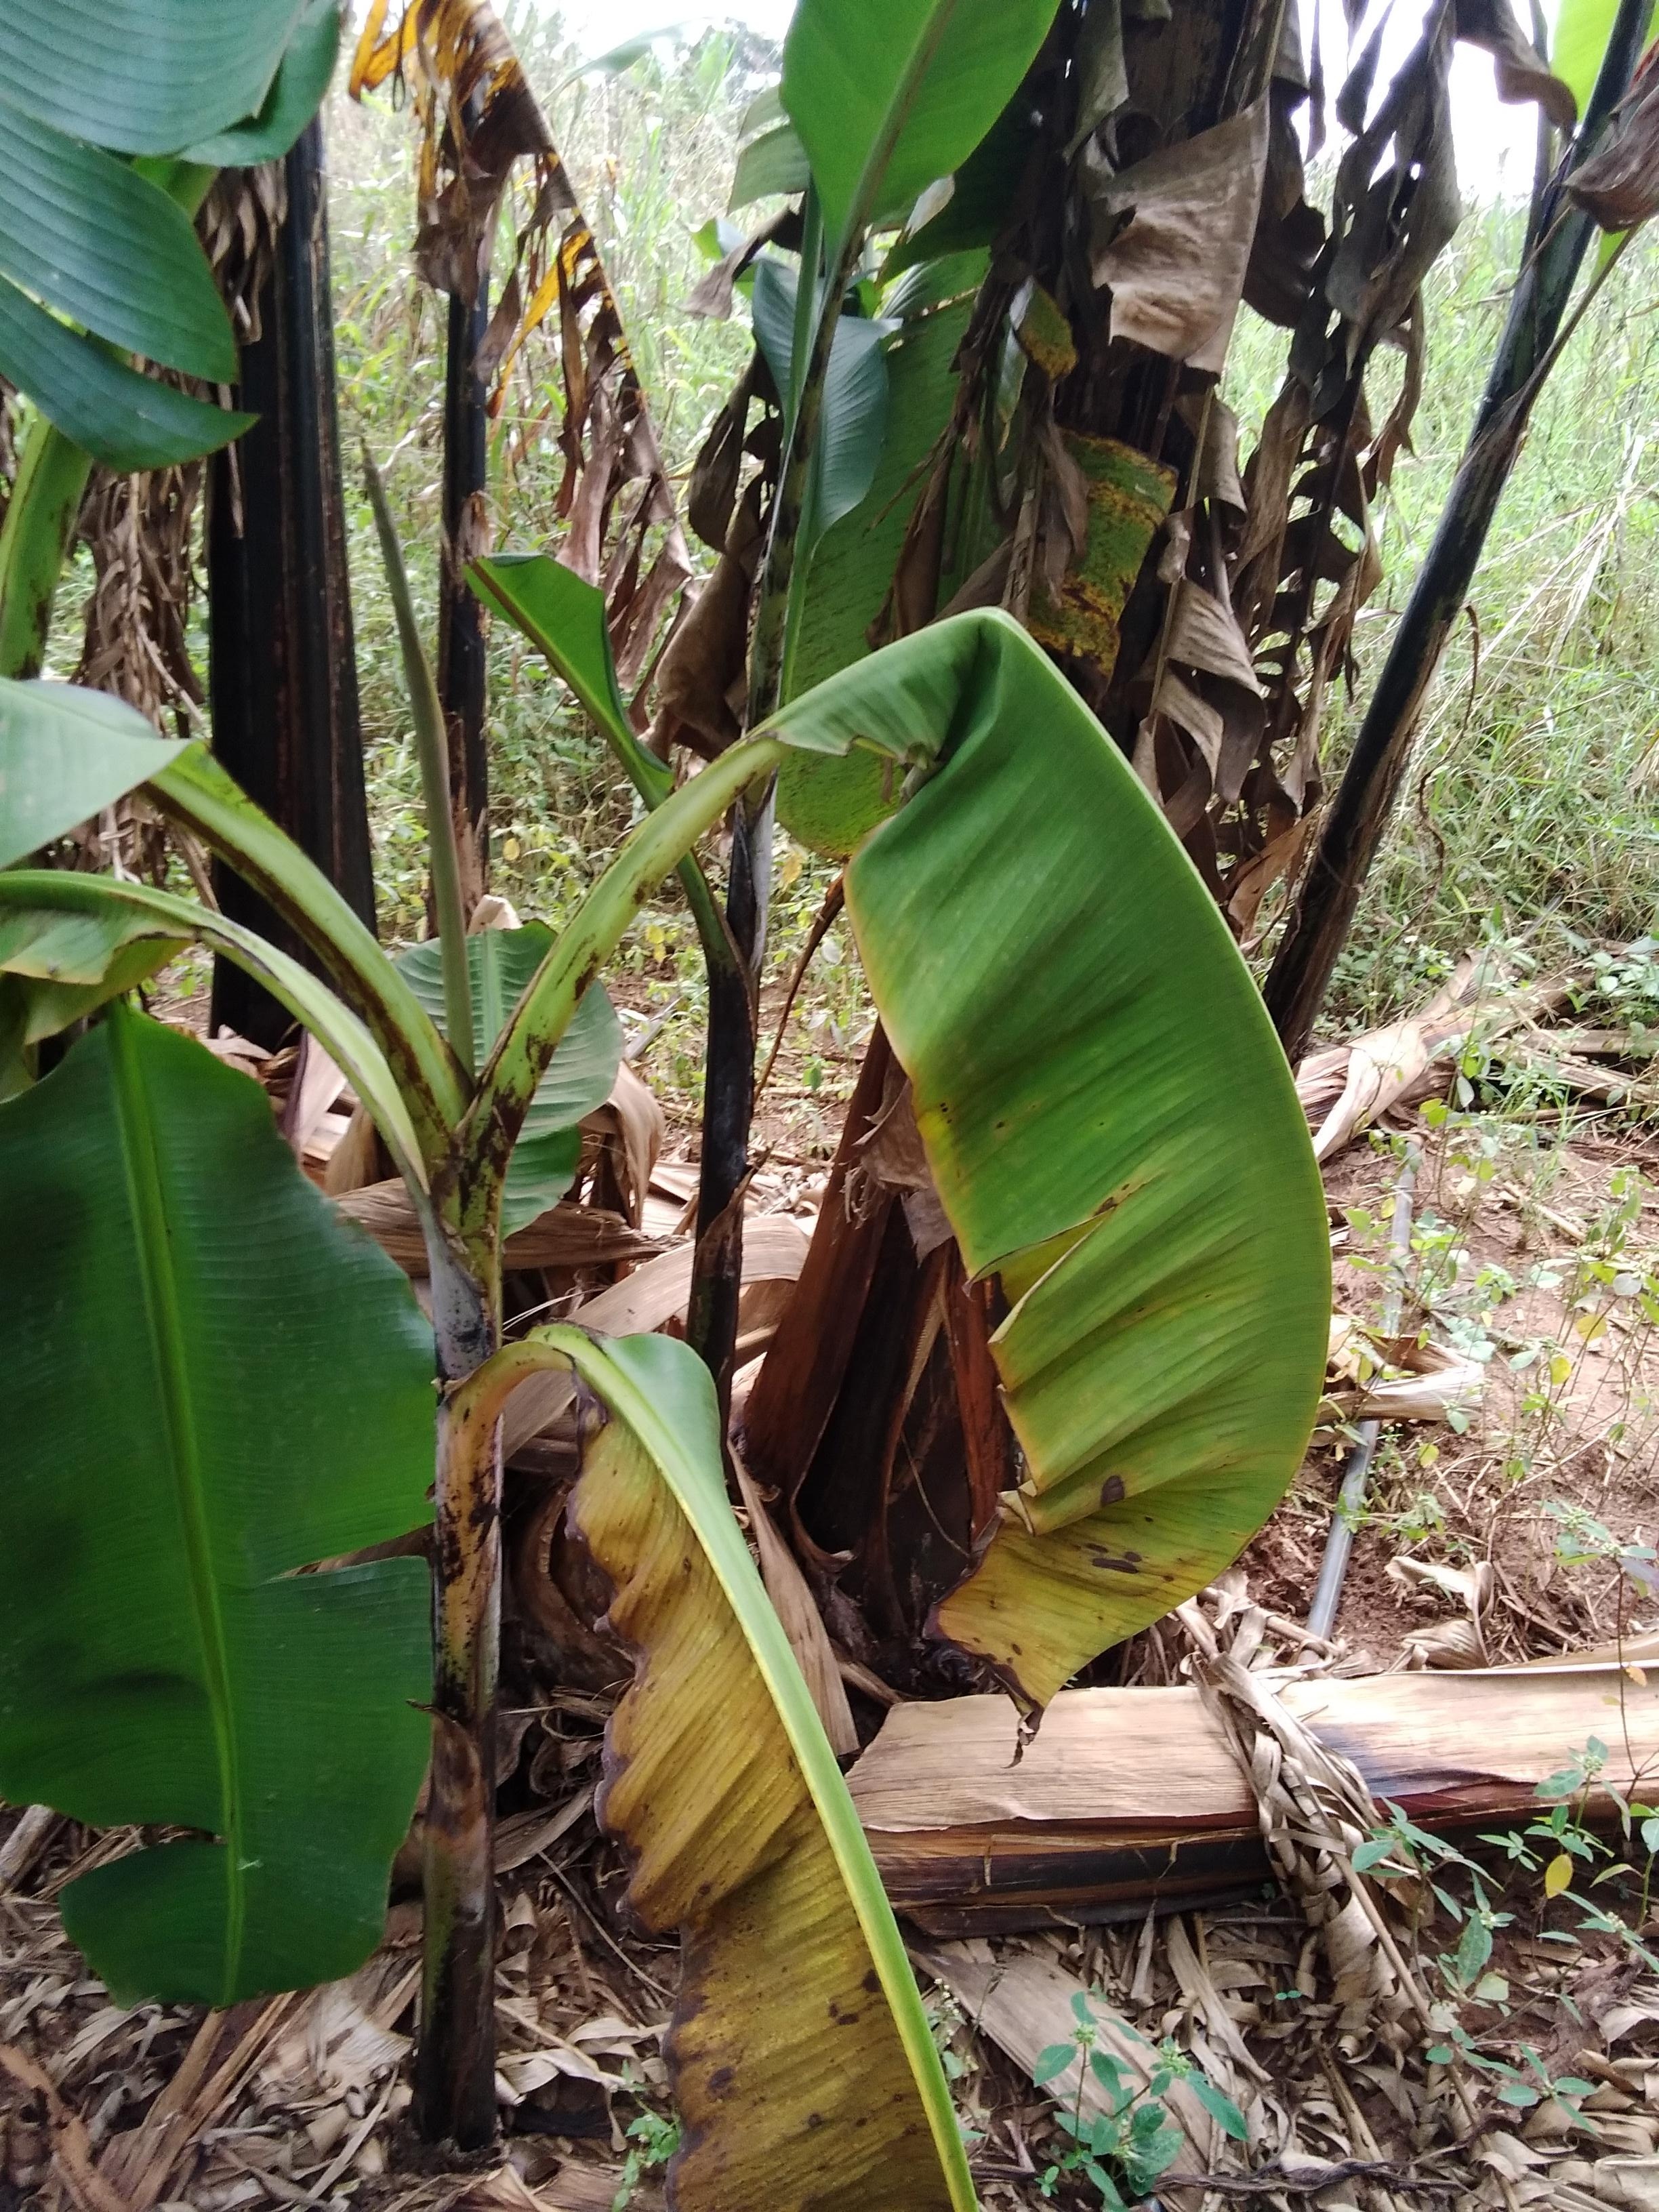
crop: banana
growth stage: vegetative
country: Uganda
